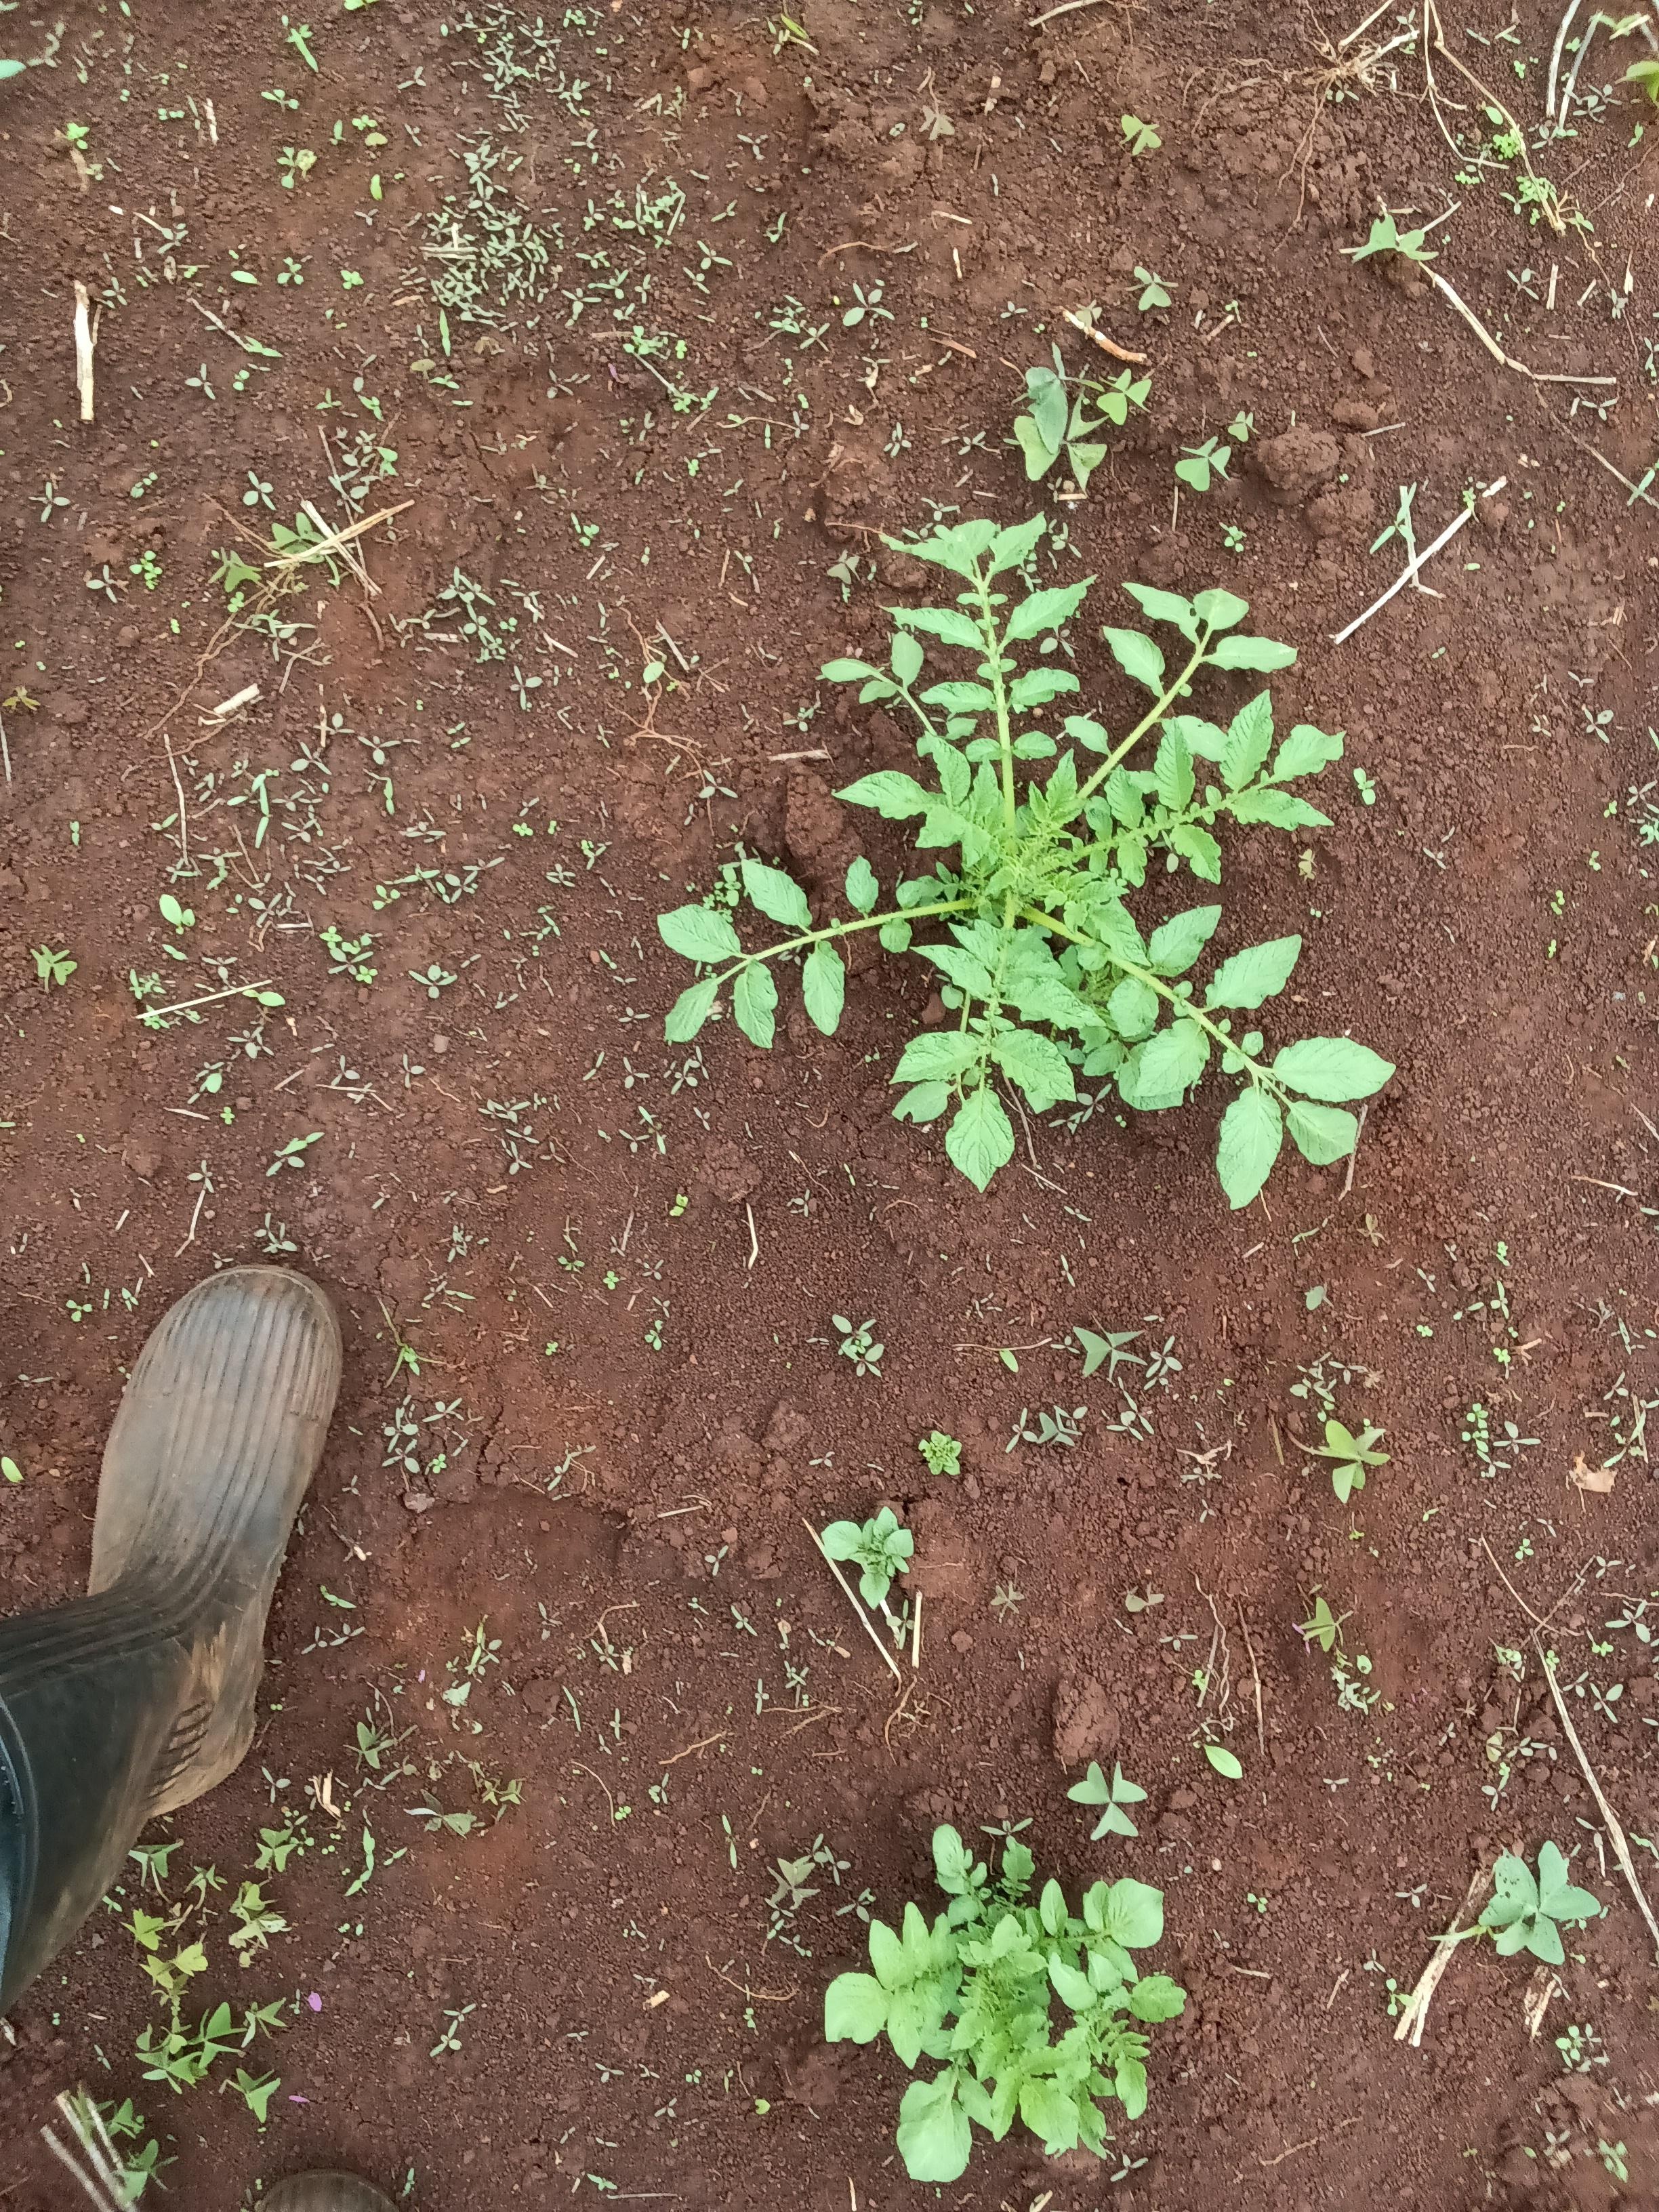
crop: potato
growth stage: sprouting emergence
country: Kenya
